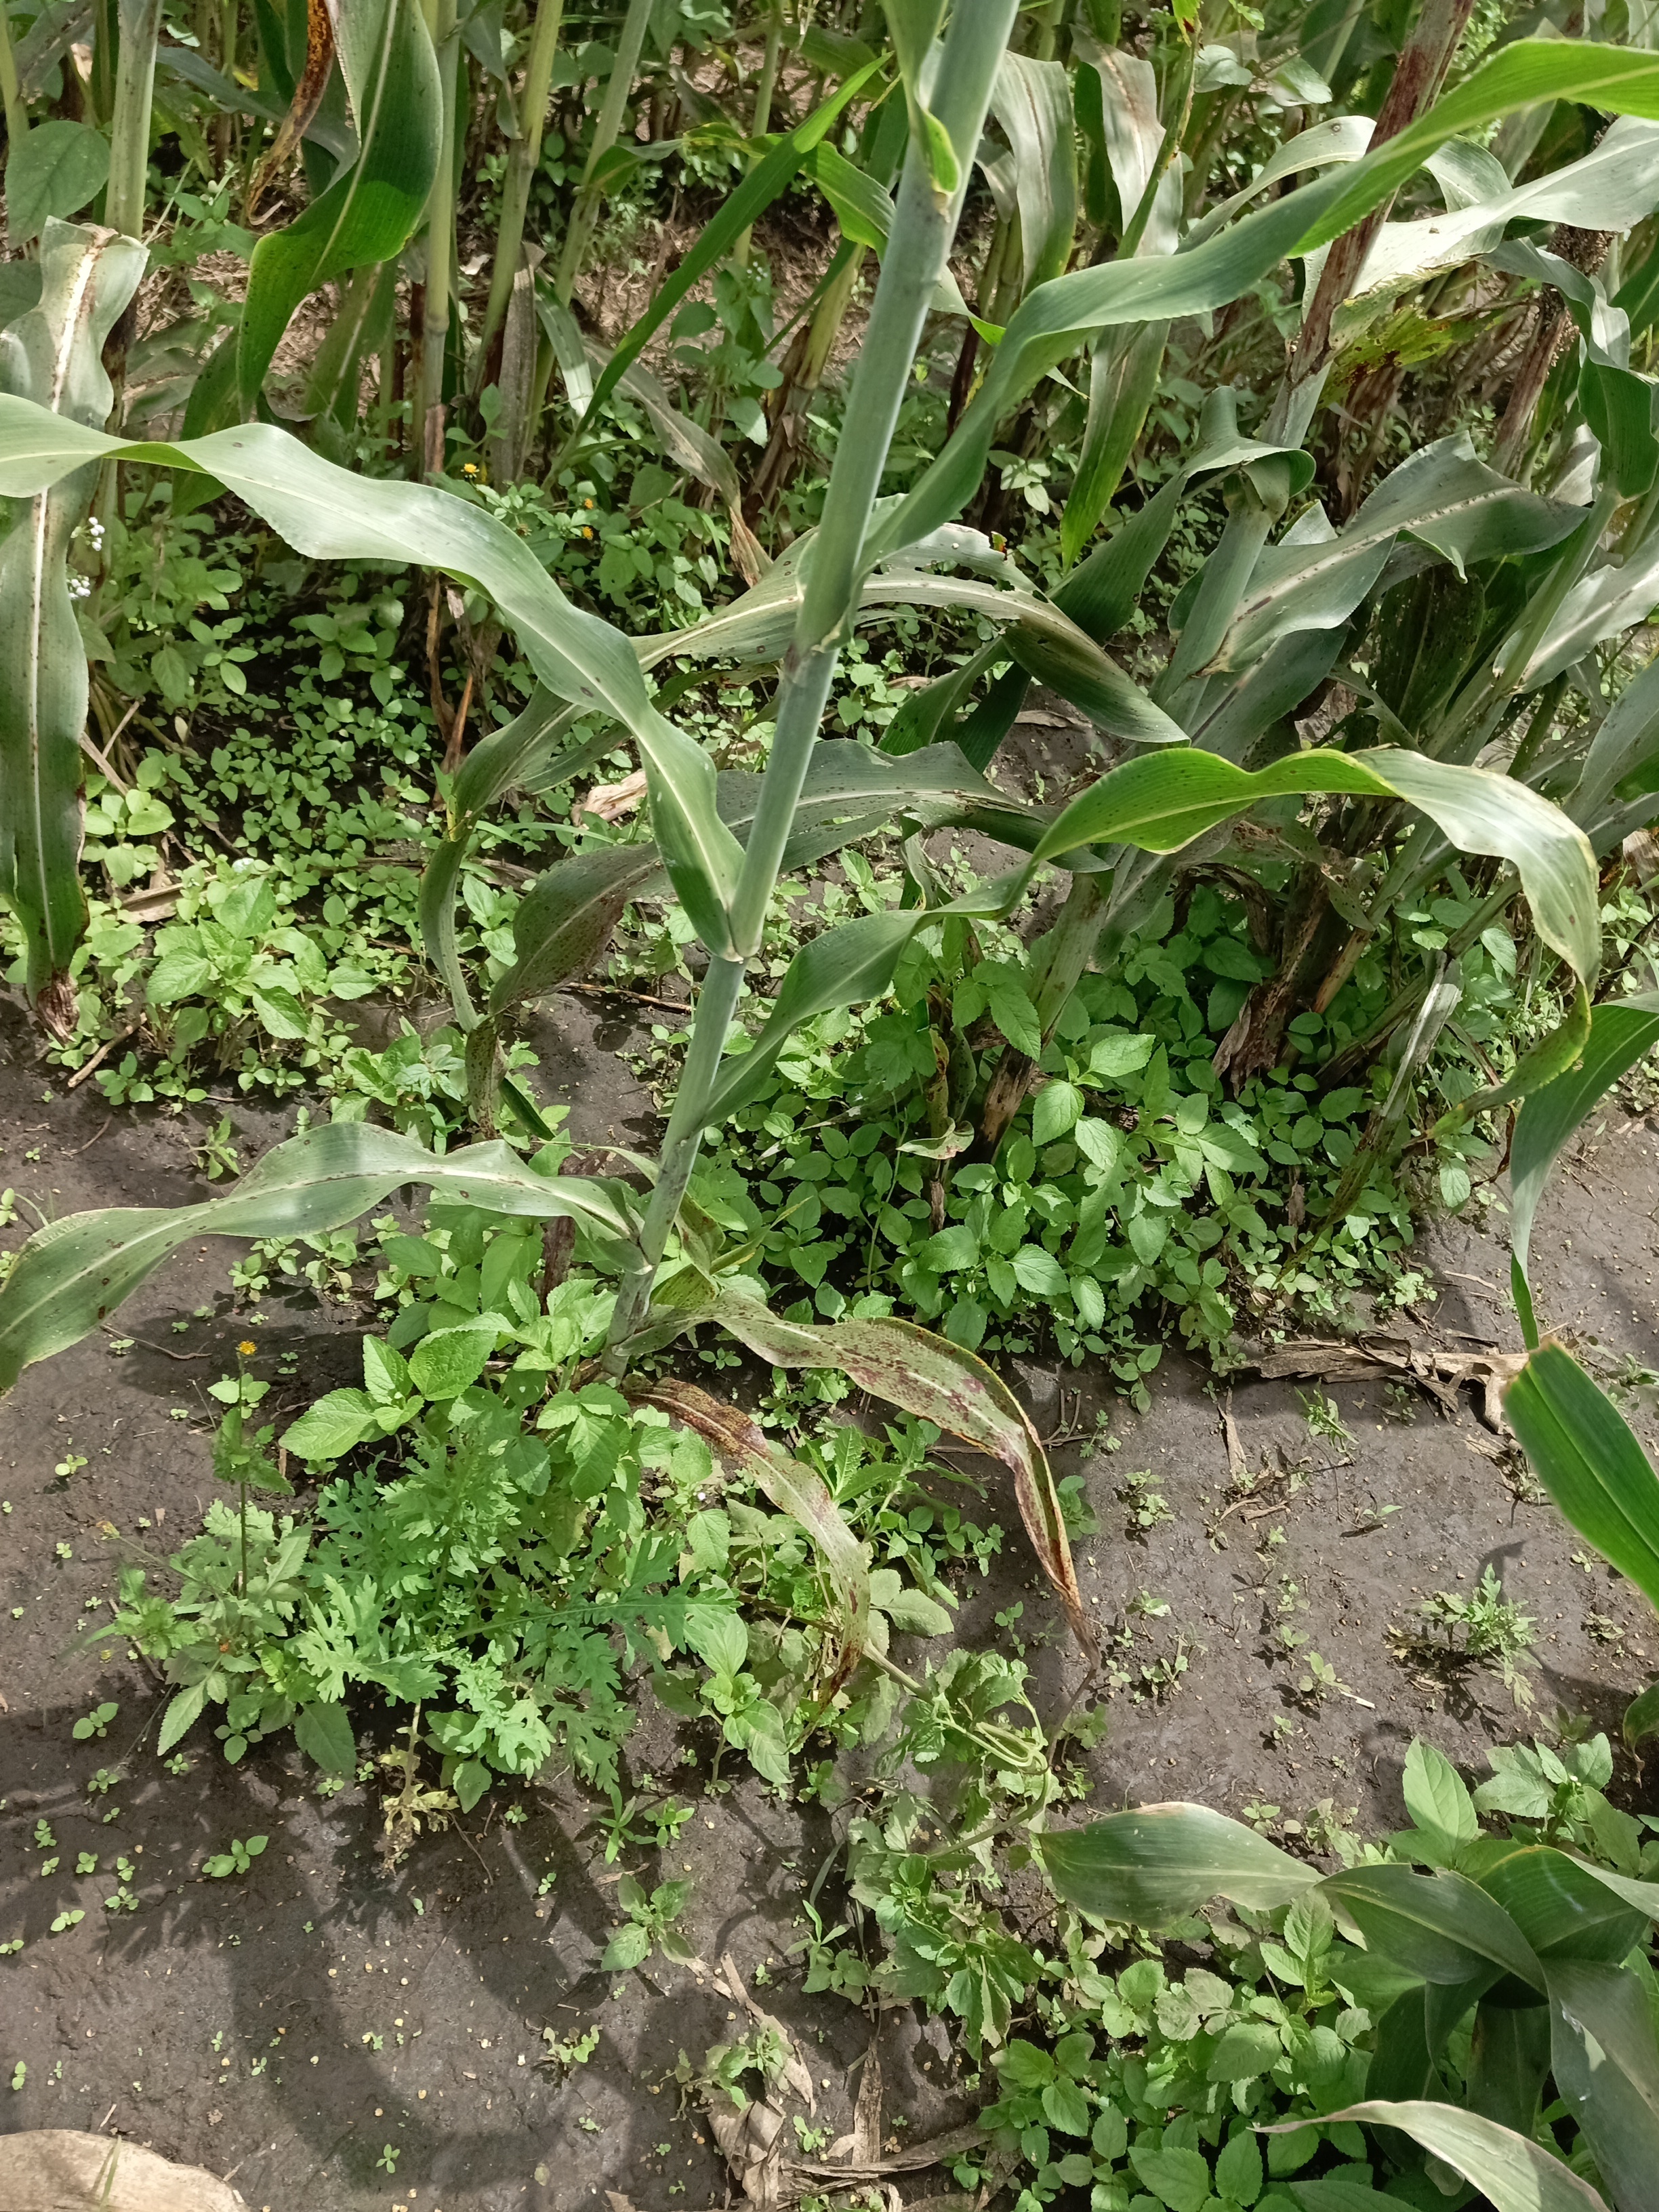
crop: sorghum
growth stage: filling grain
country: Tanzania
